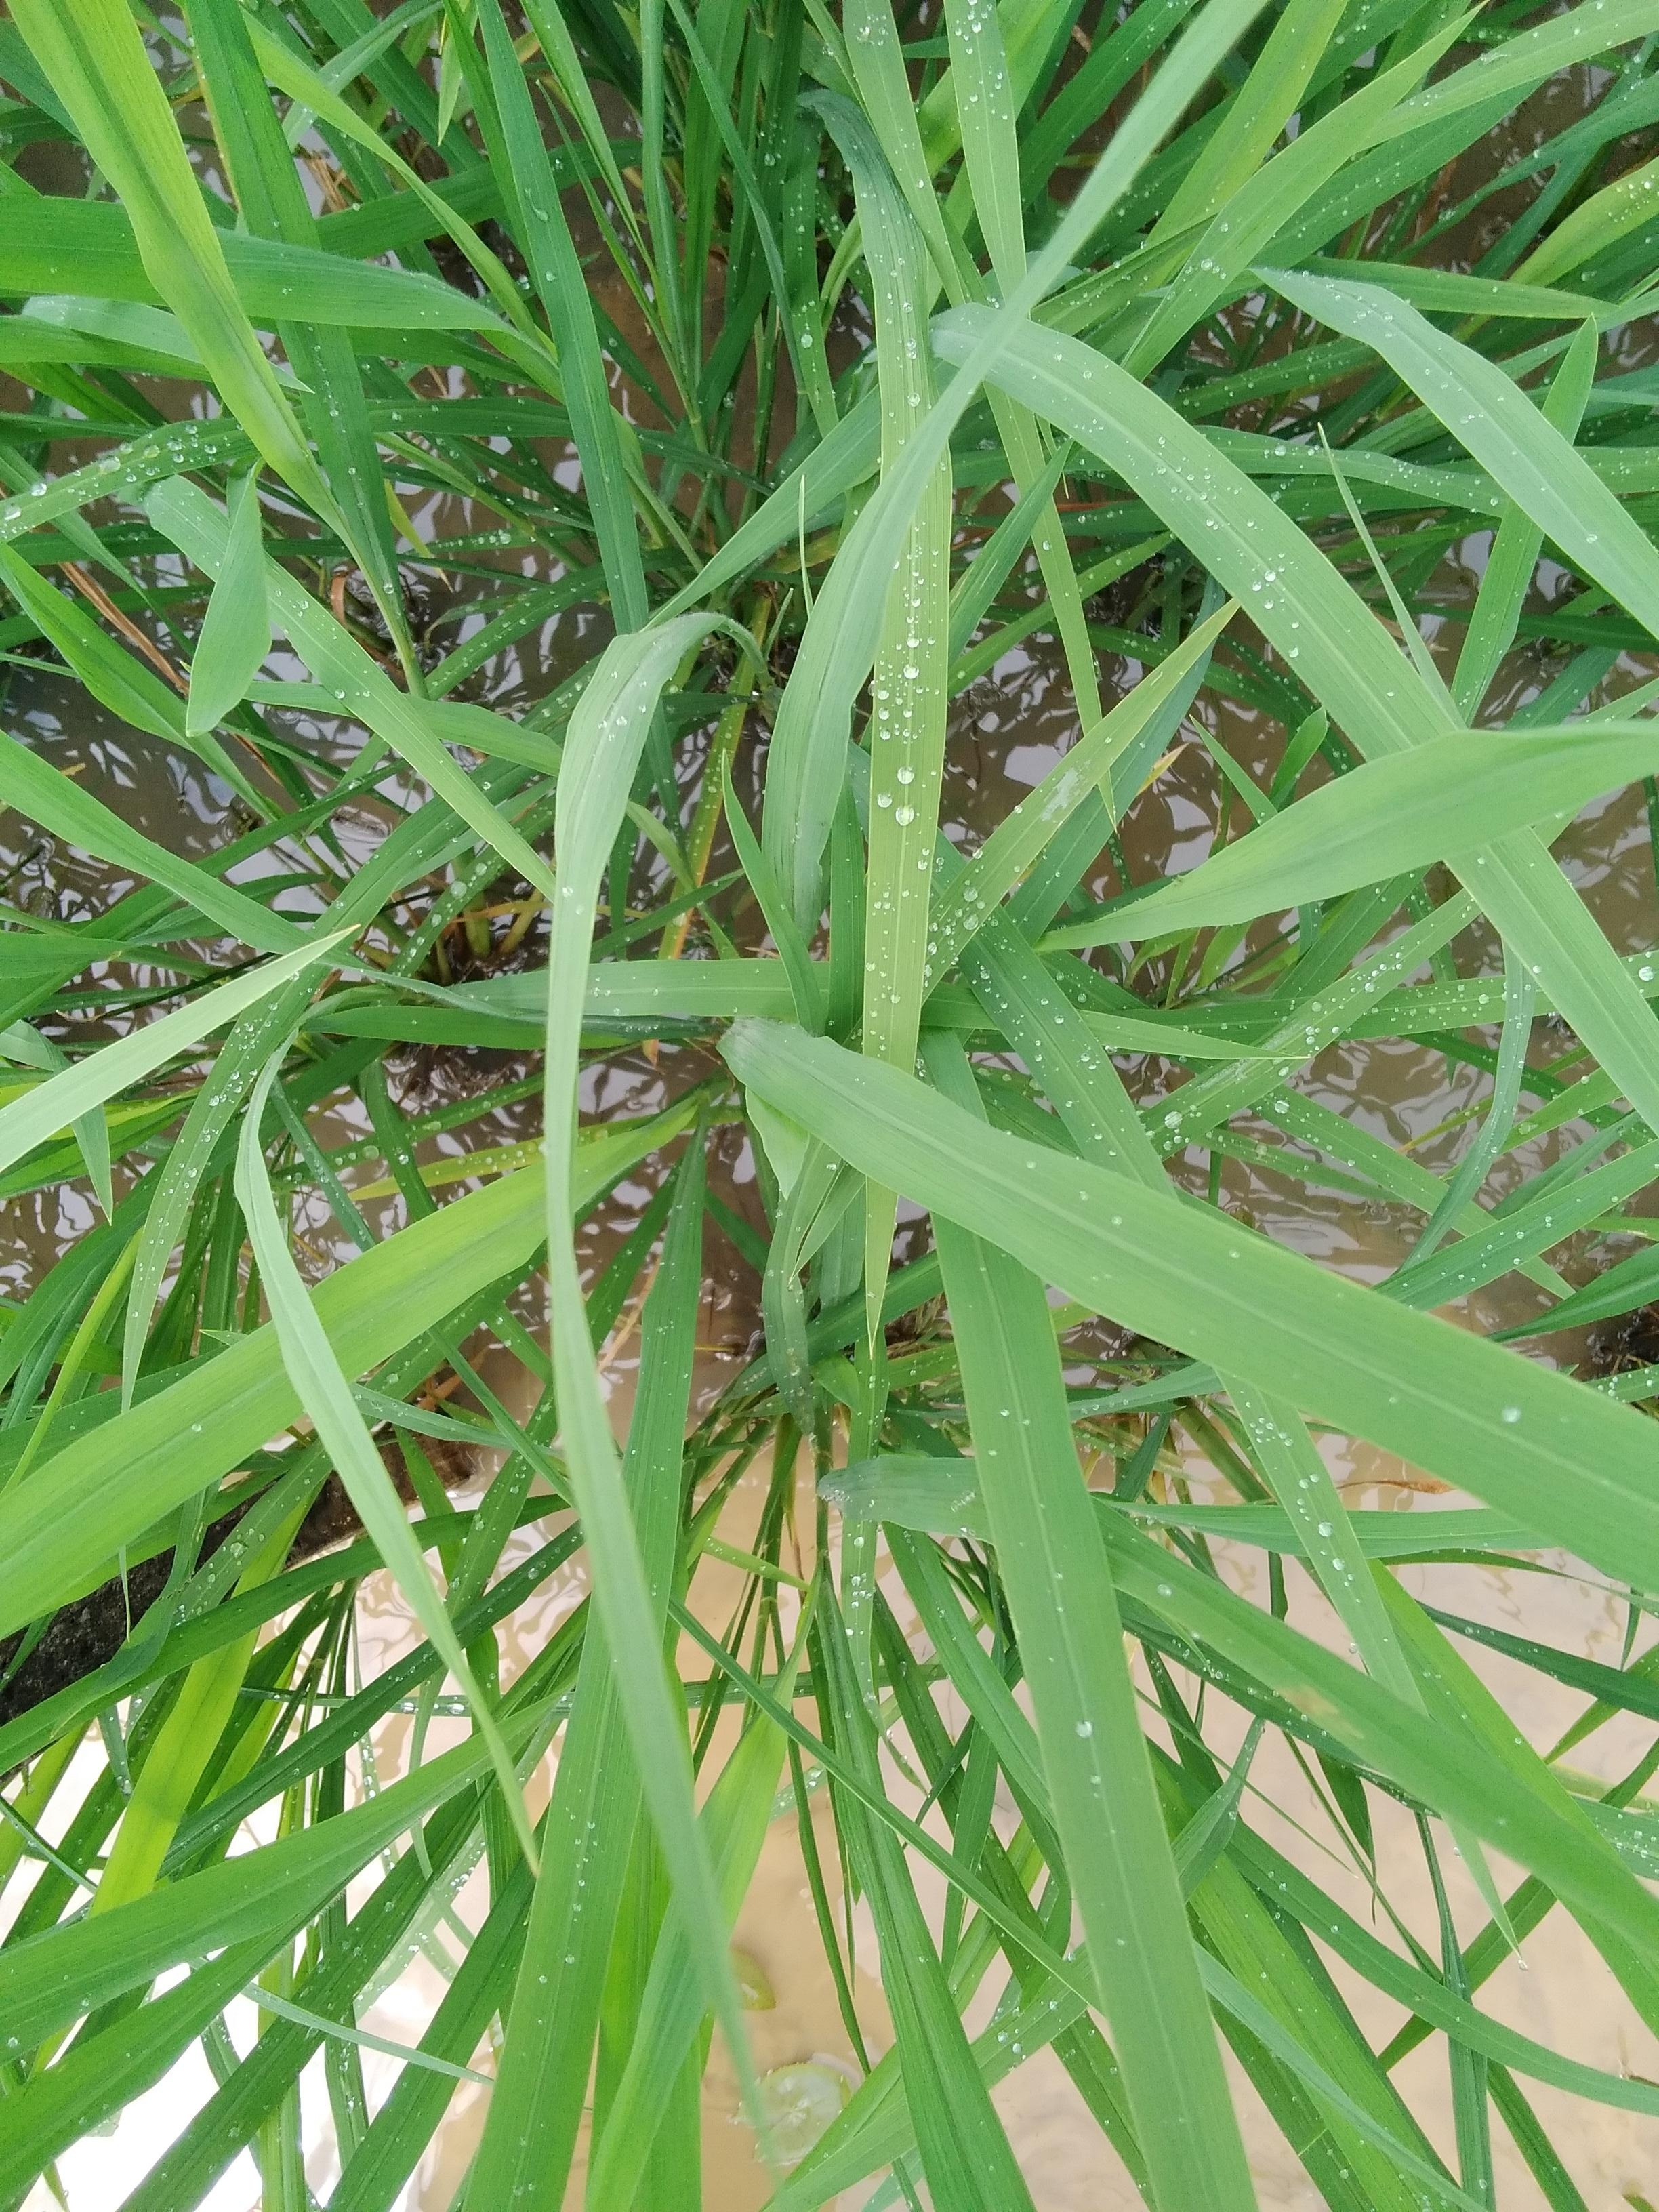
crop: rice
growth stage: elongation stem
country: Nigeria
